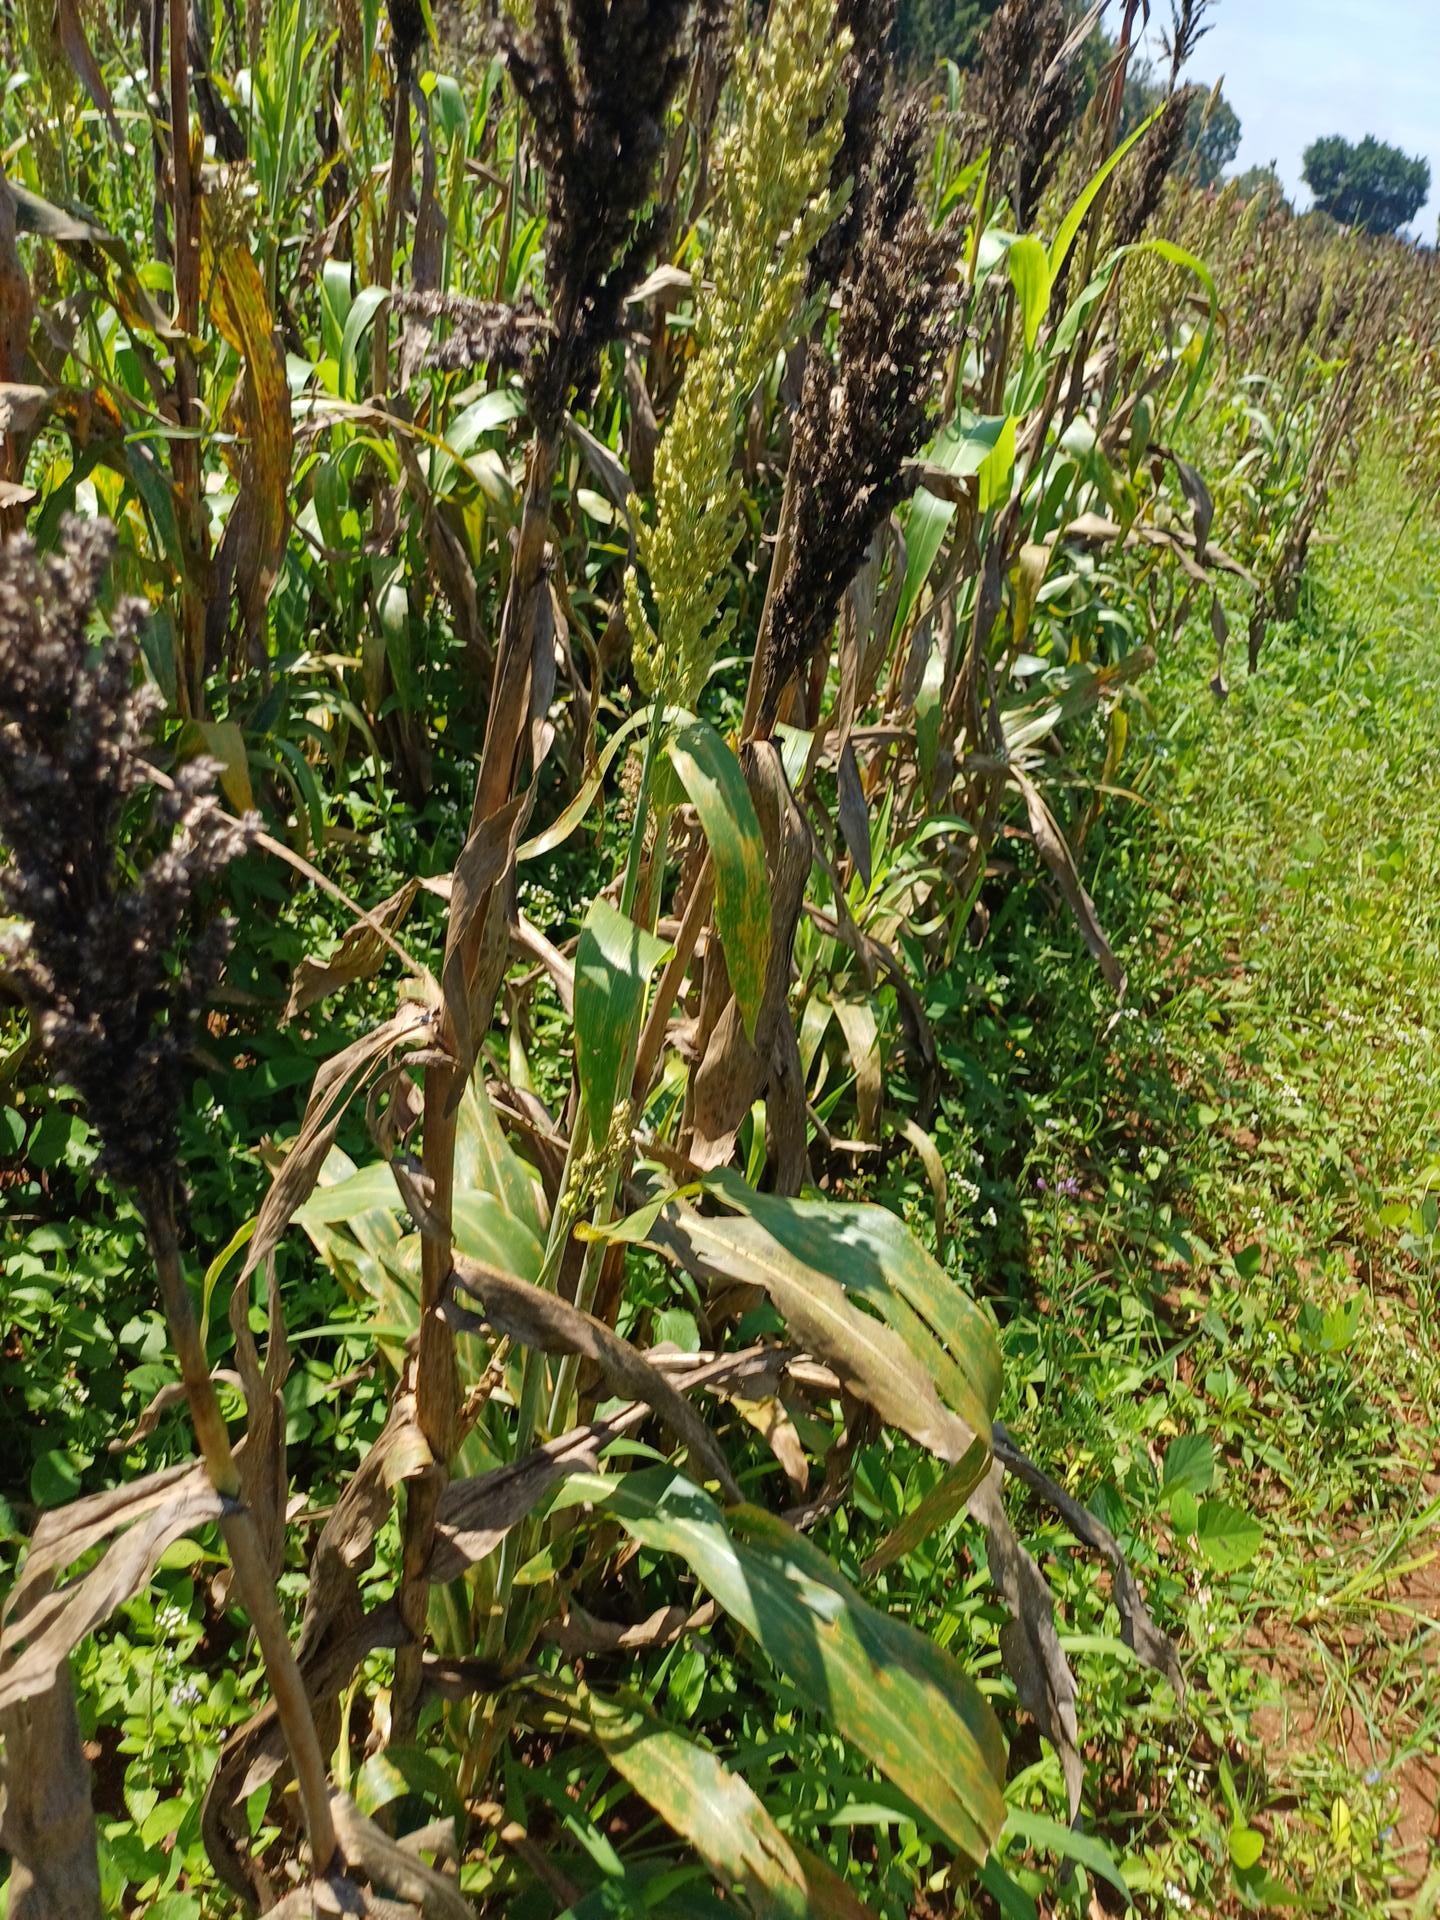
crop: sorghum
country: Kenya
